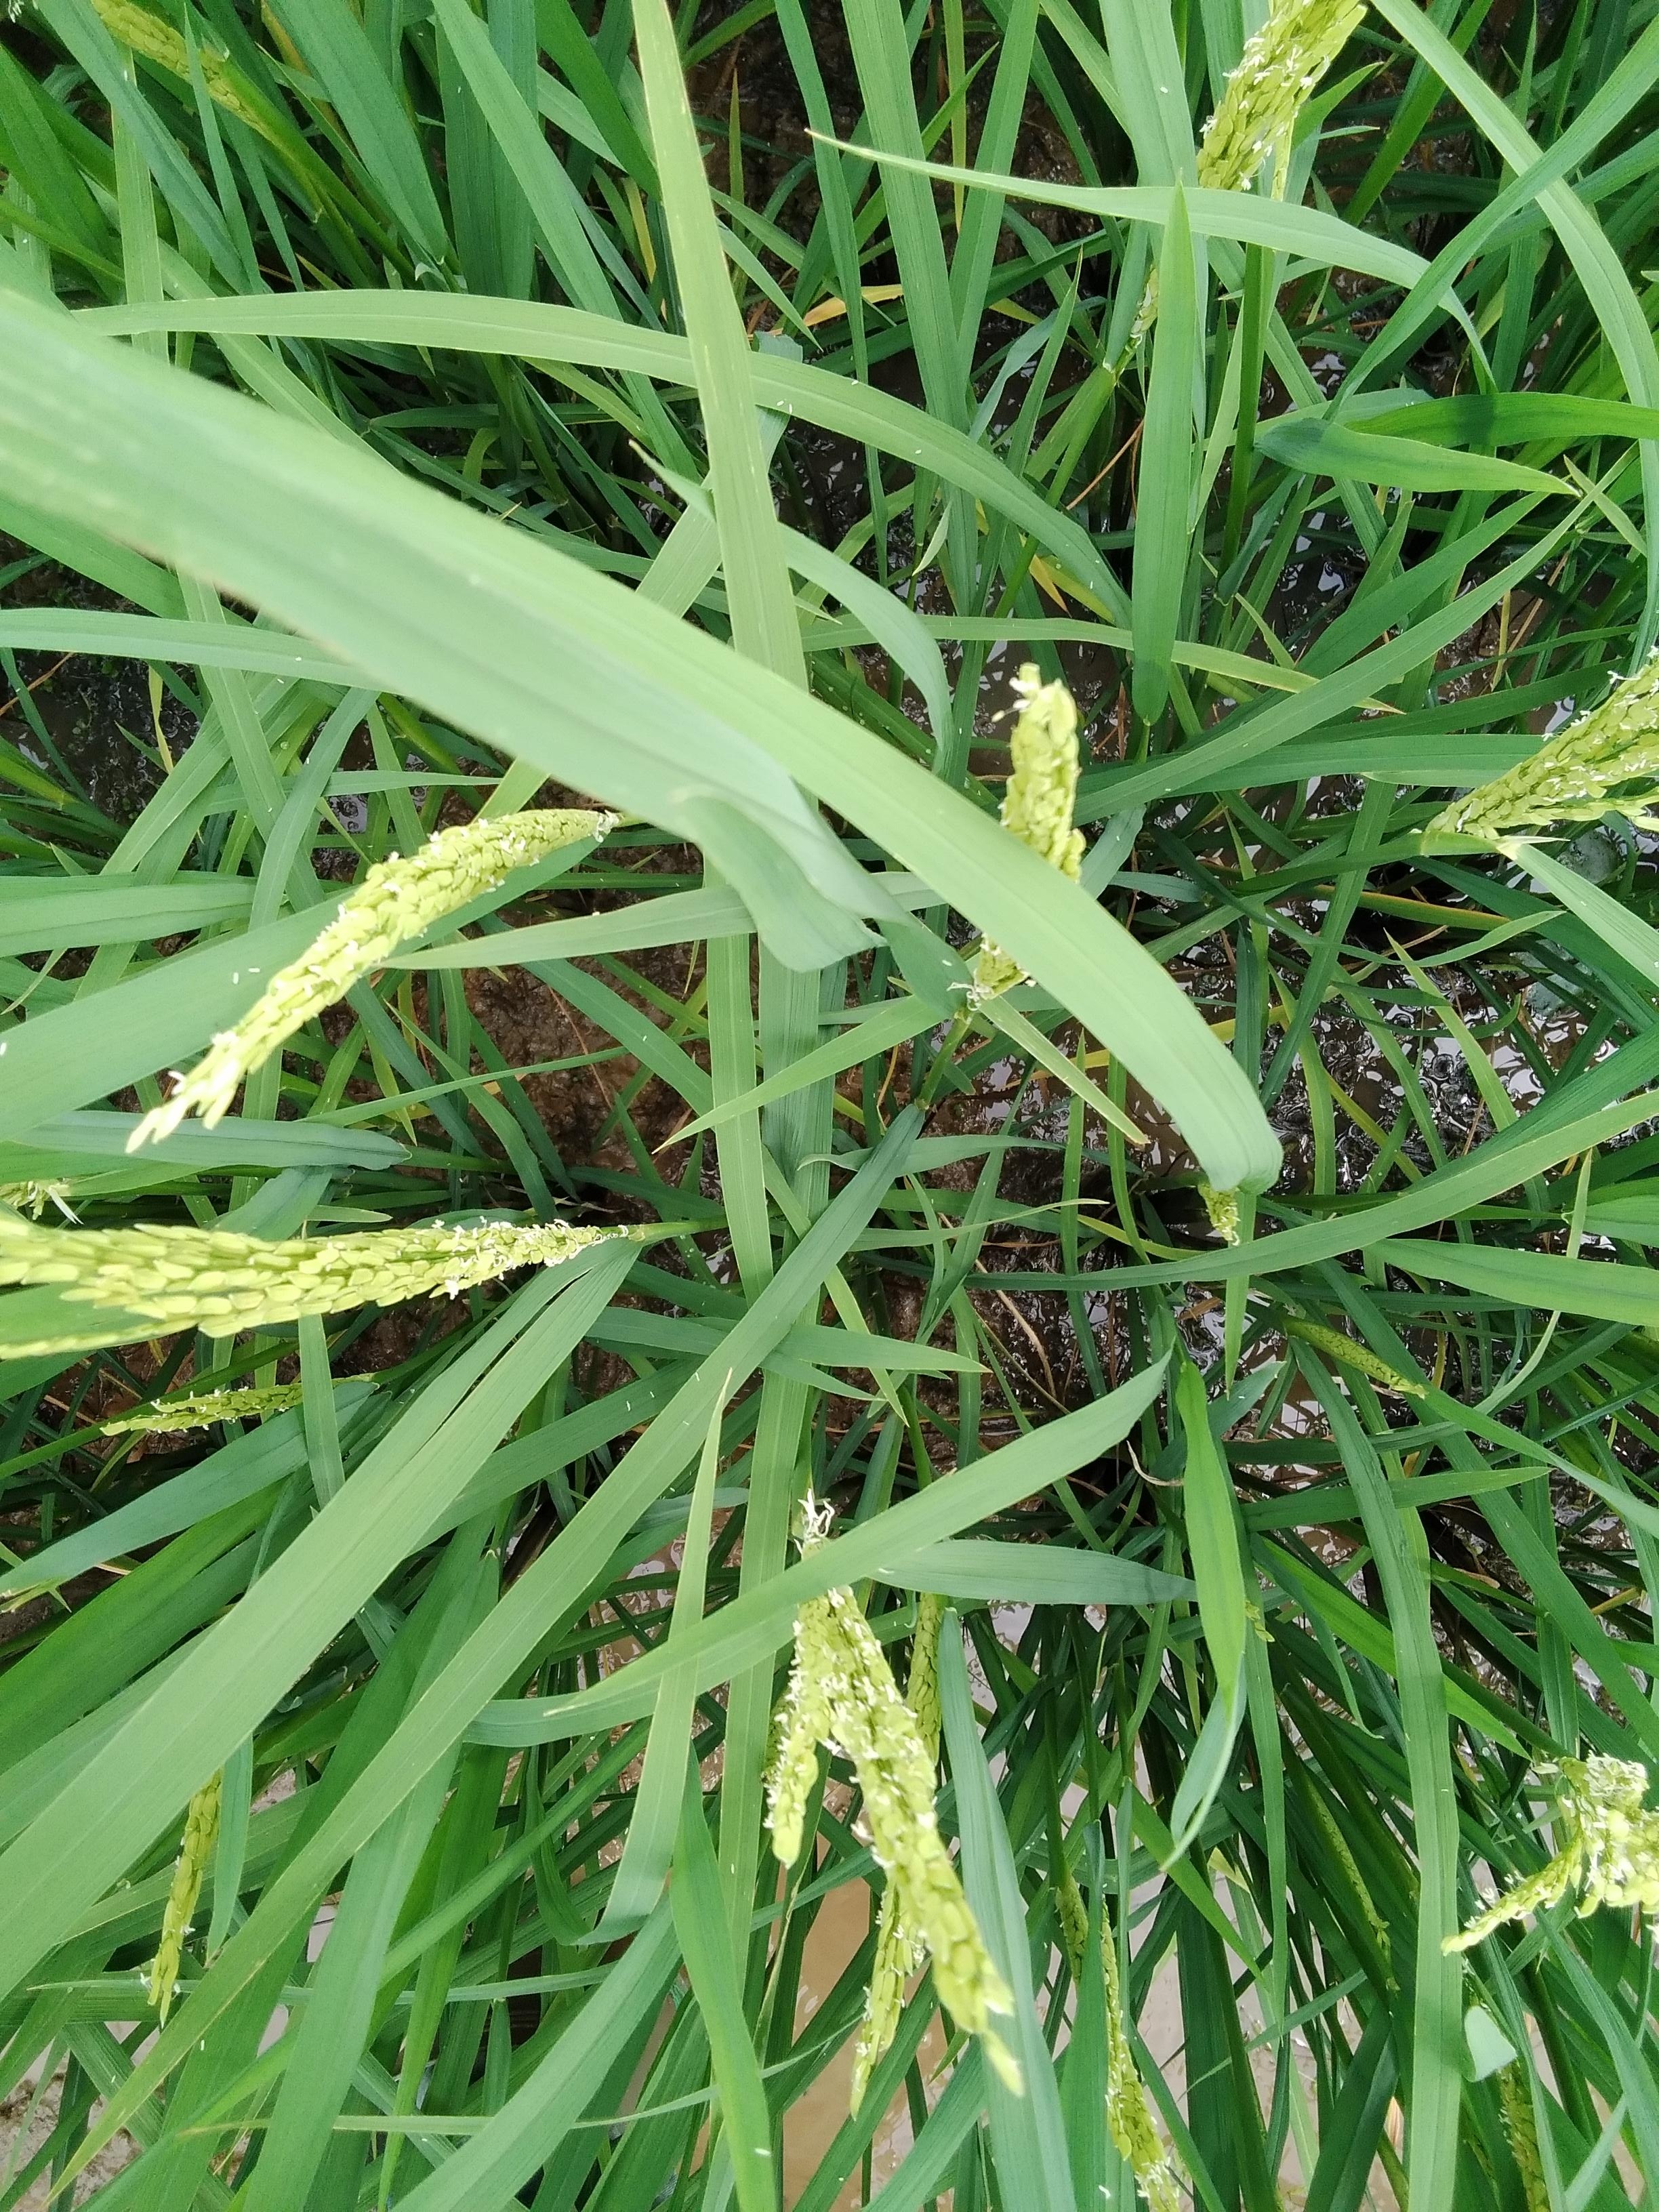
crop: rice
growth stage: flowering
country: Nigeria
